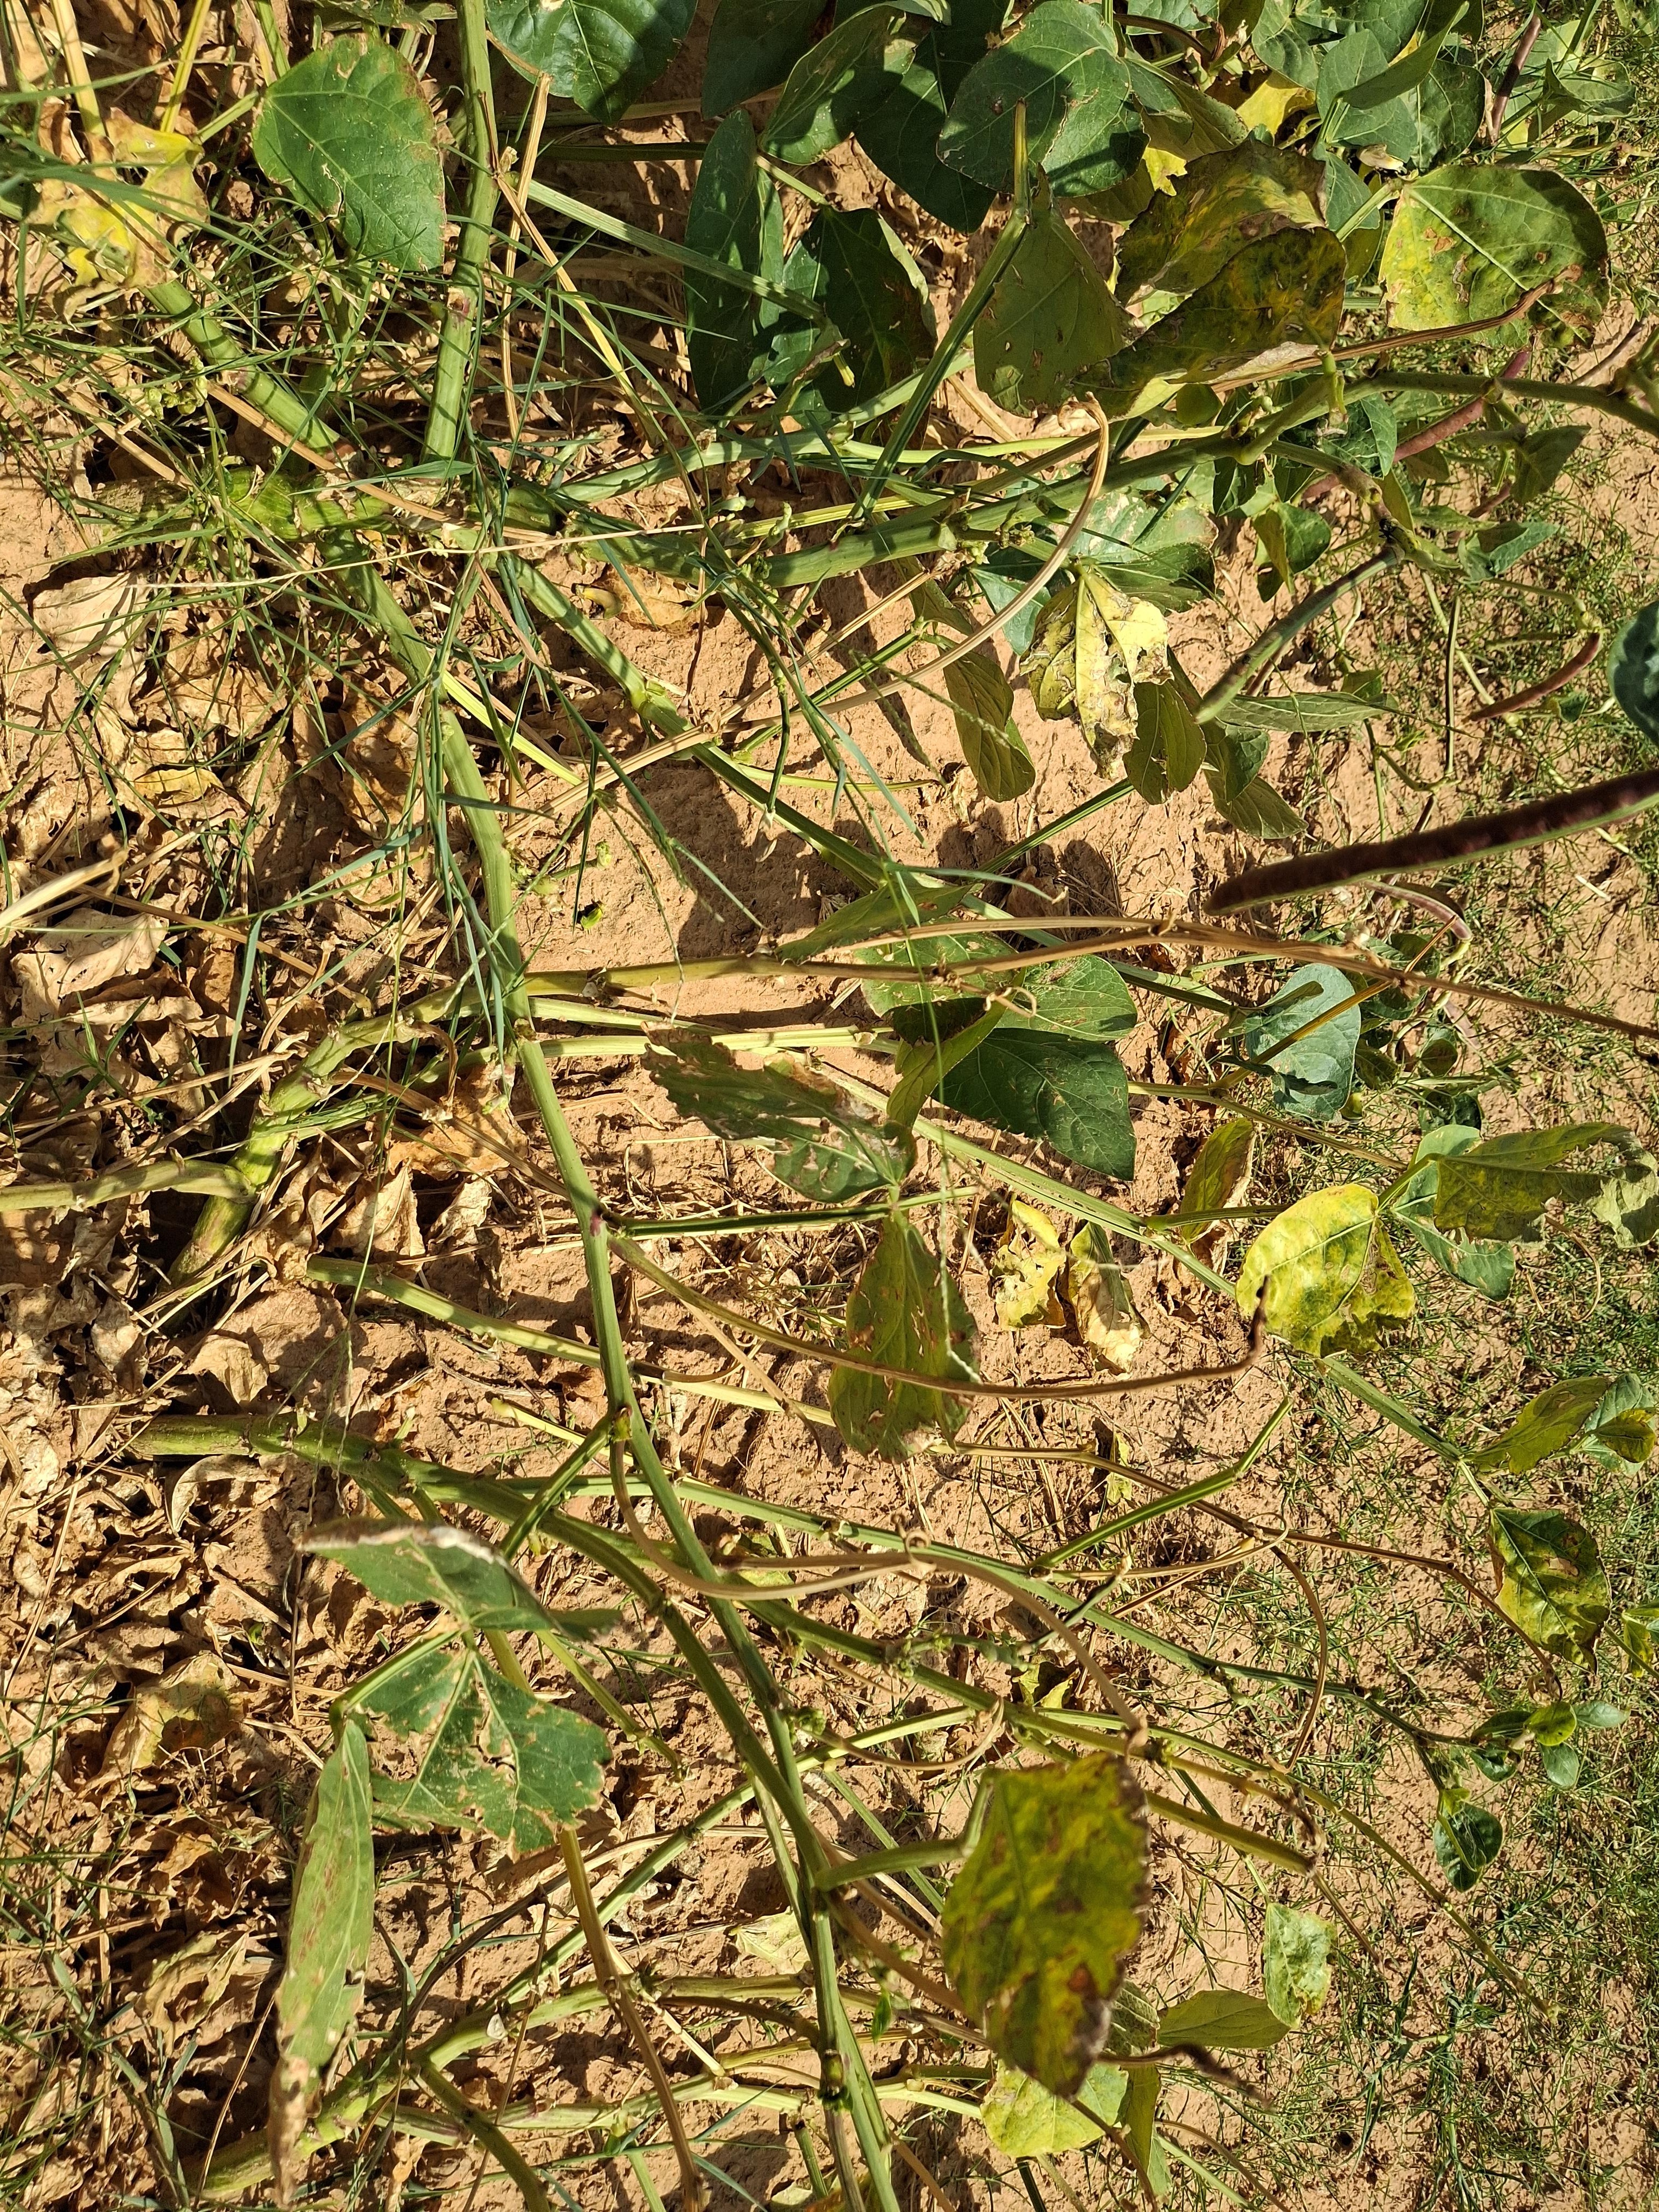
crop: cowpea
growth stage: harvest maturity
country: Nigeria
